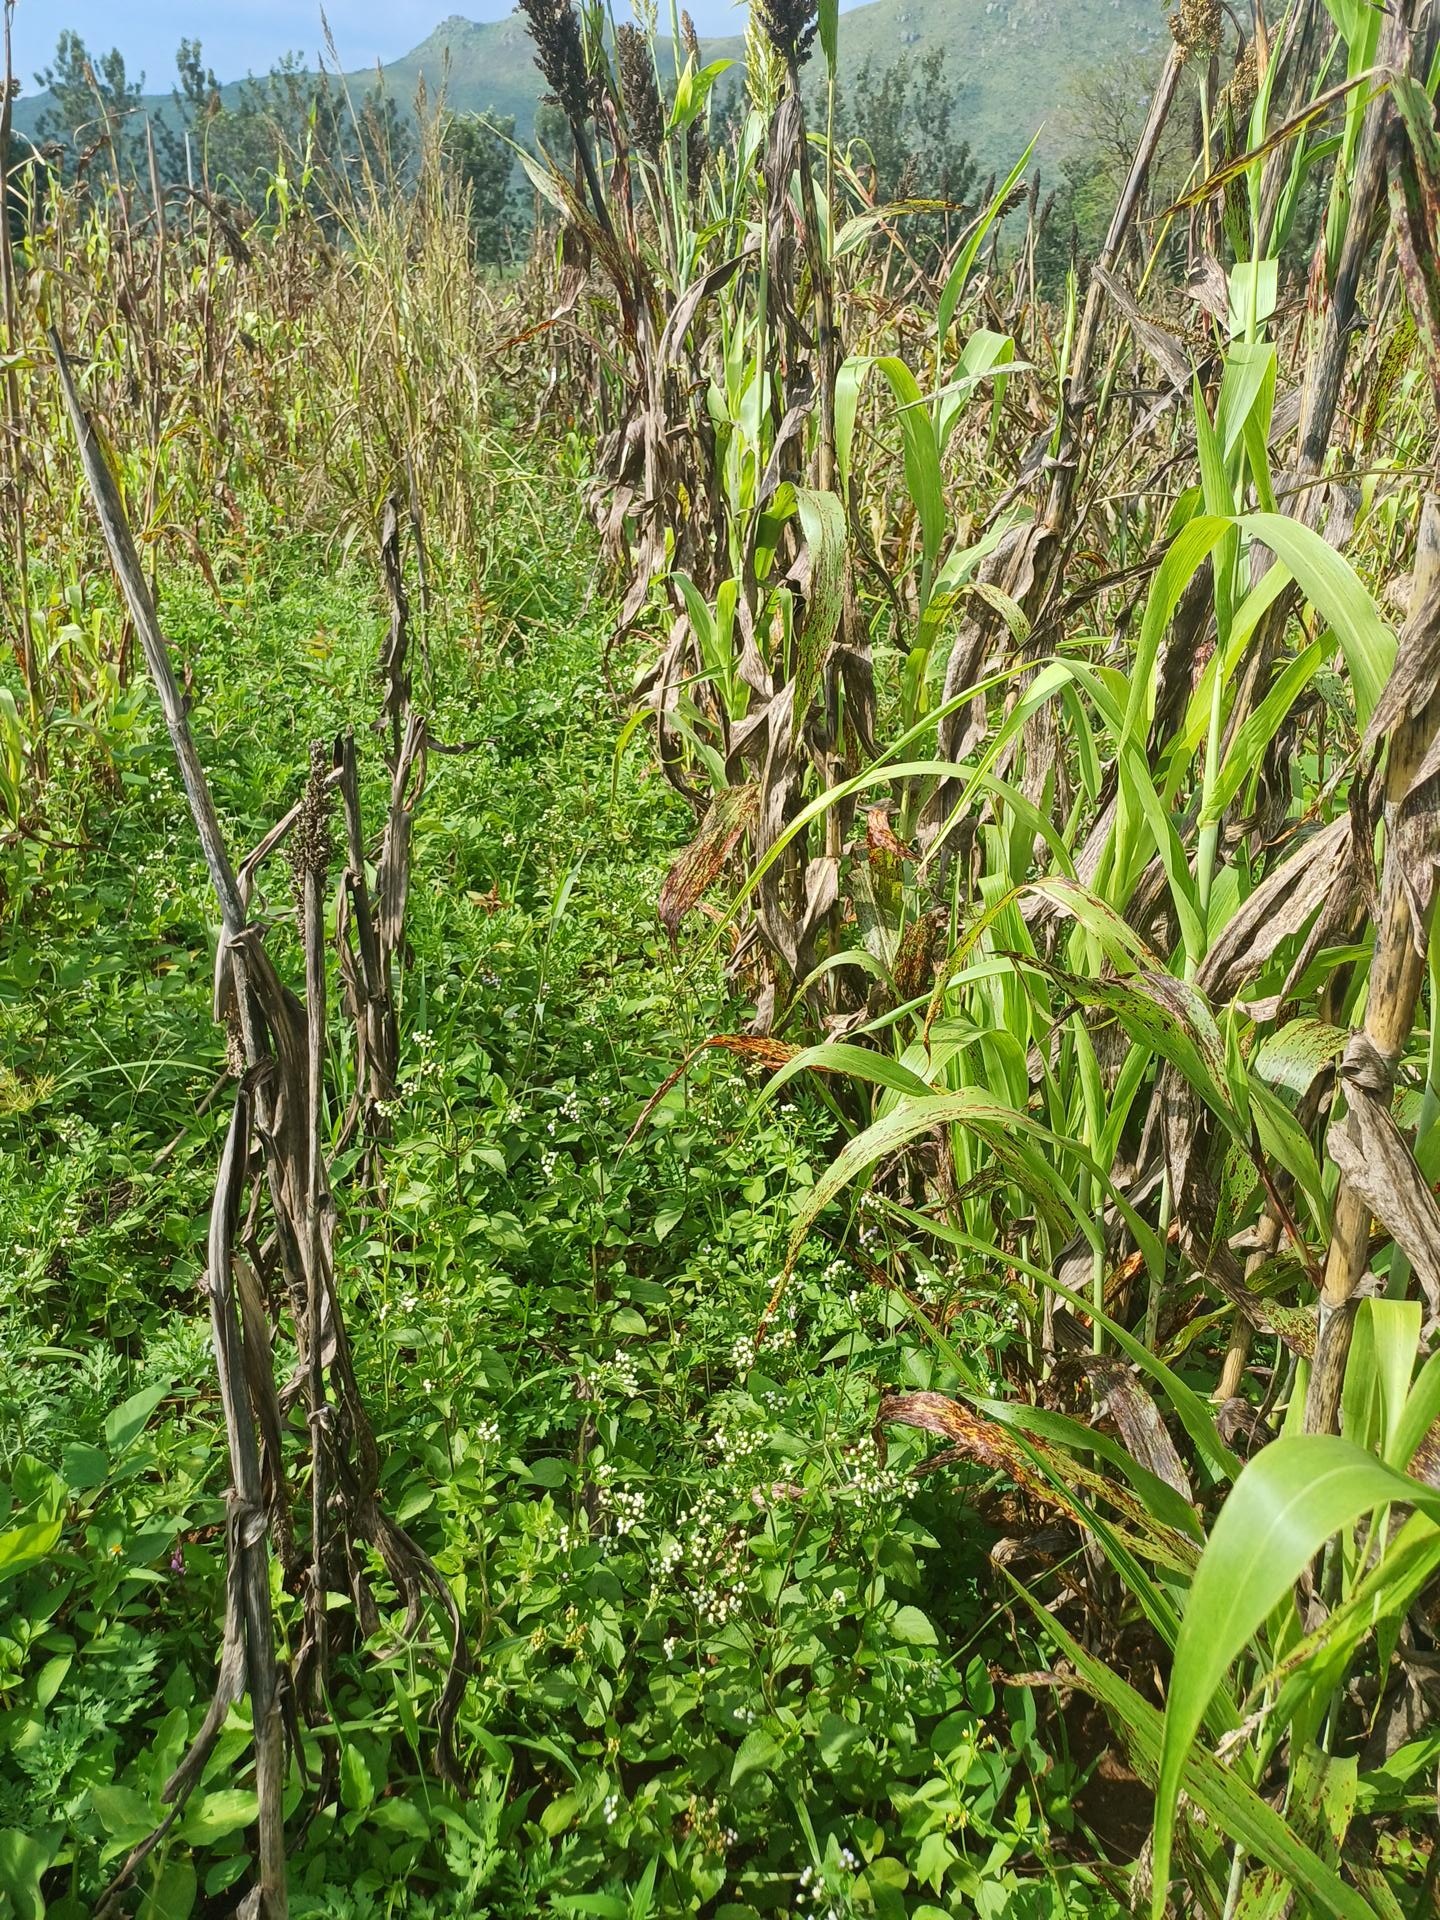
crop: sorghum
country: Kenya
